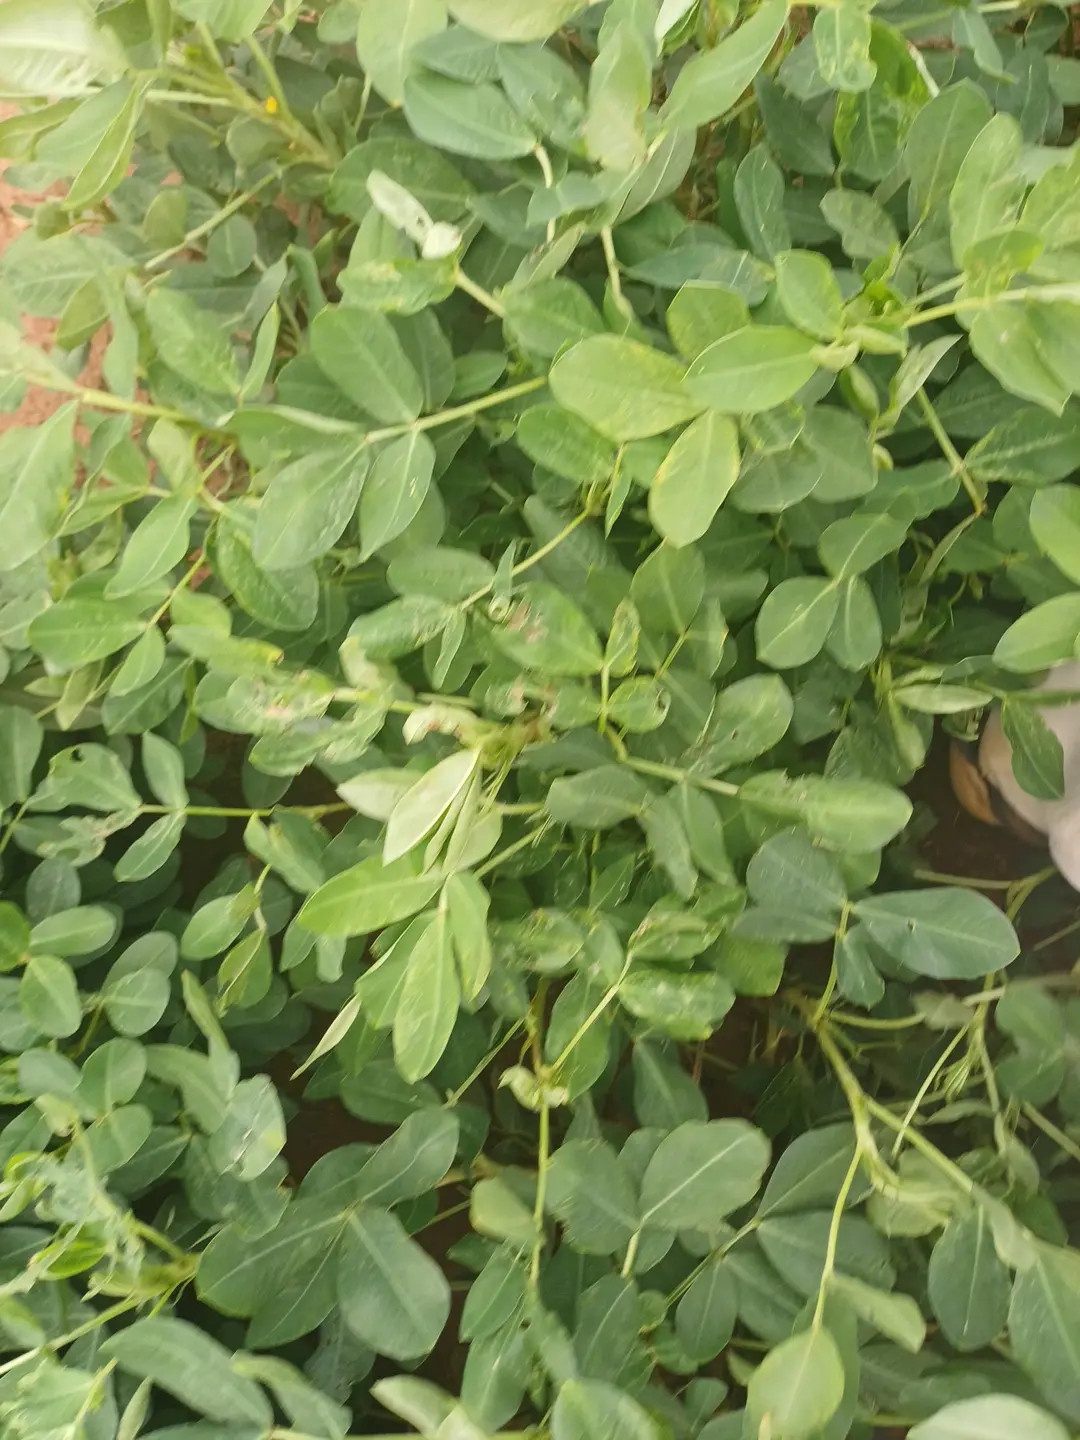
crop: groundnut
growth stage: pegging
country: Kenya
